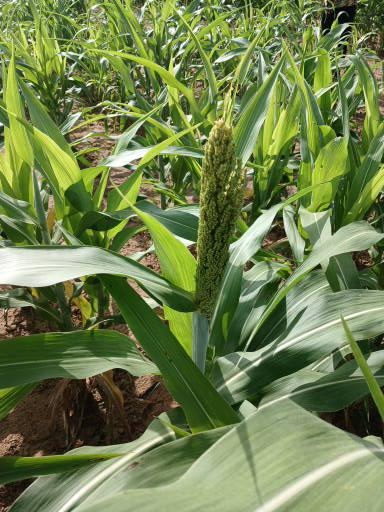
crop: sorghum
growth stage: heading tuber
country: Senegal
